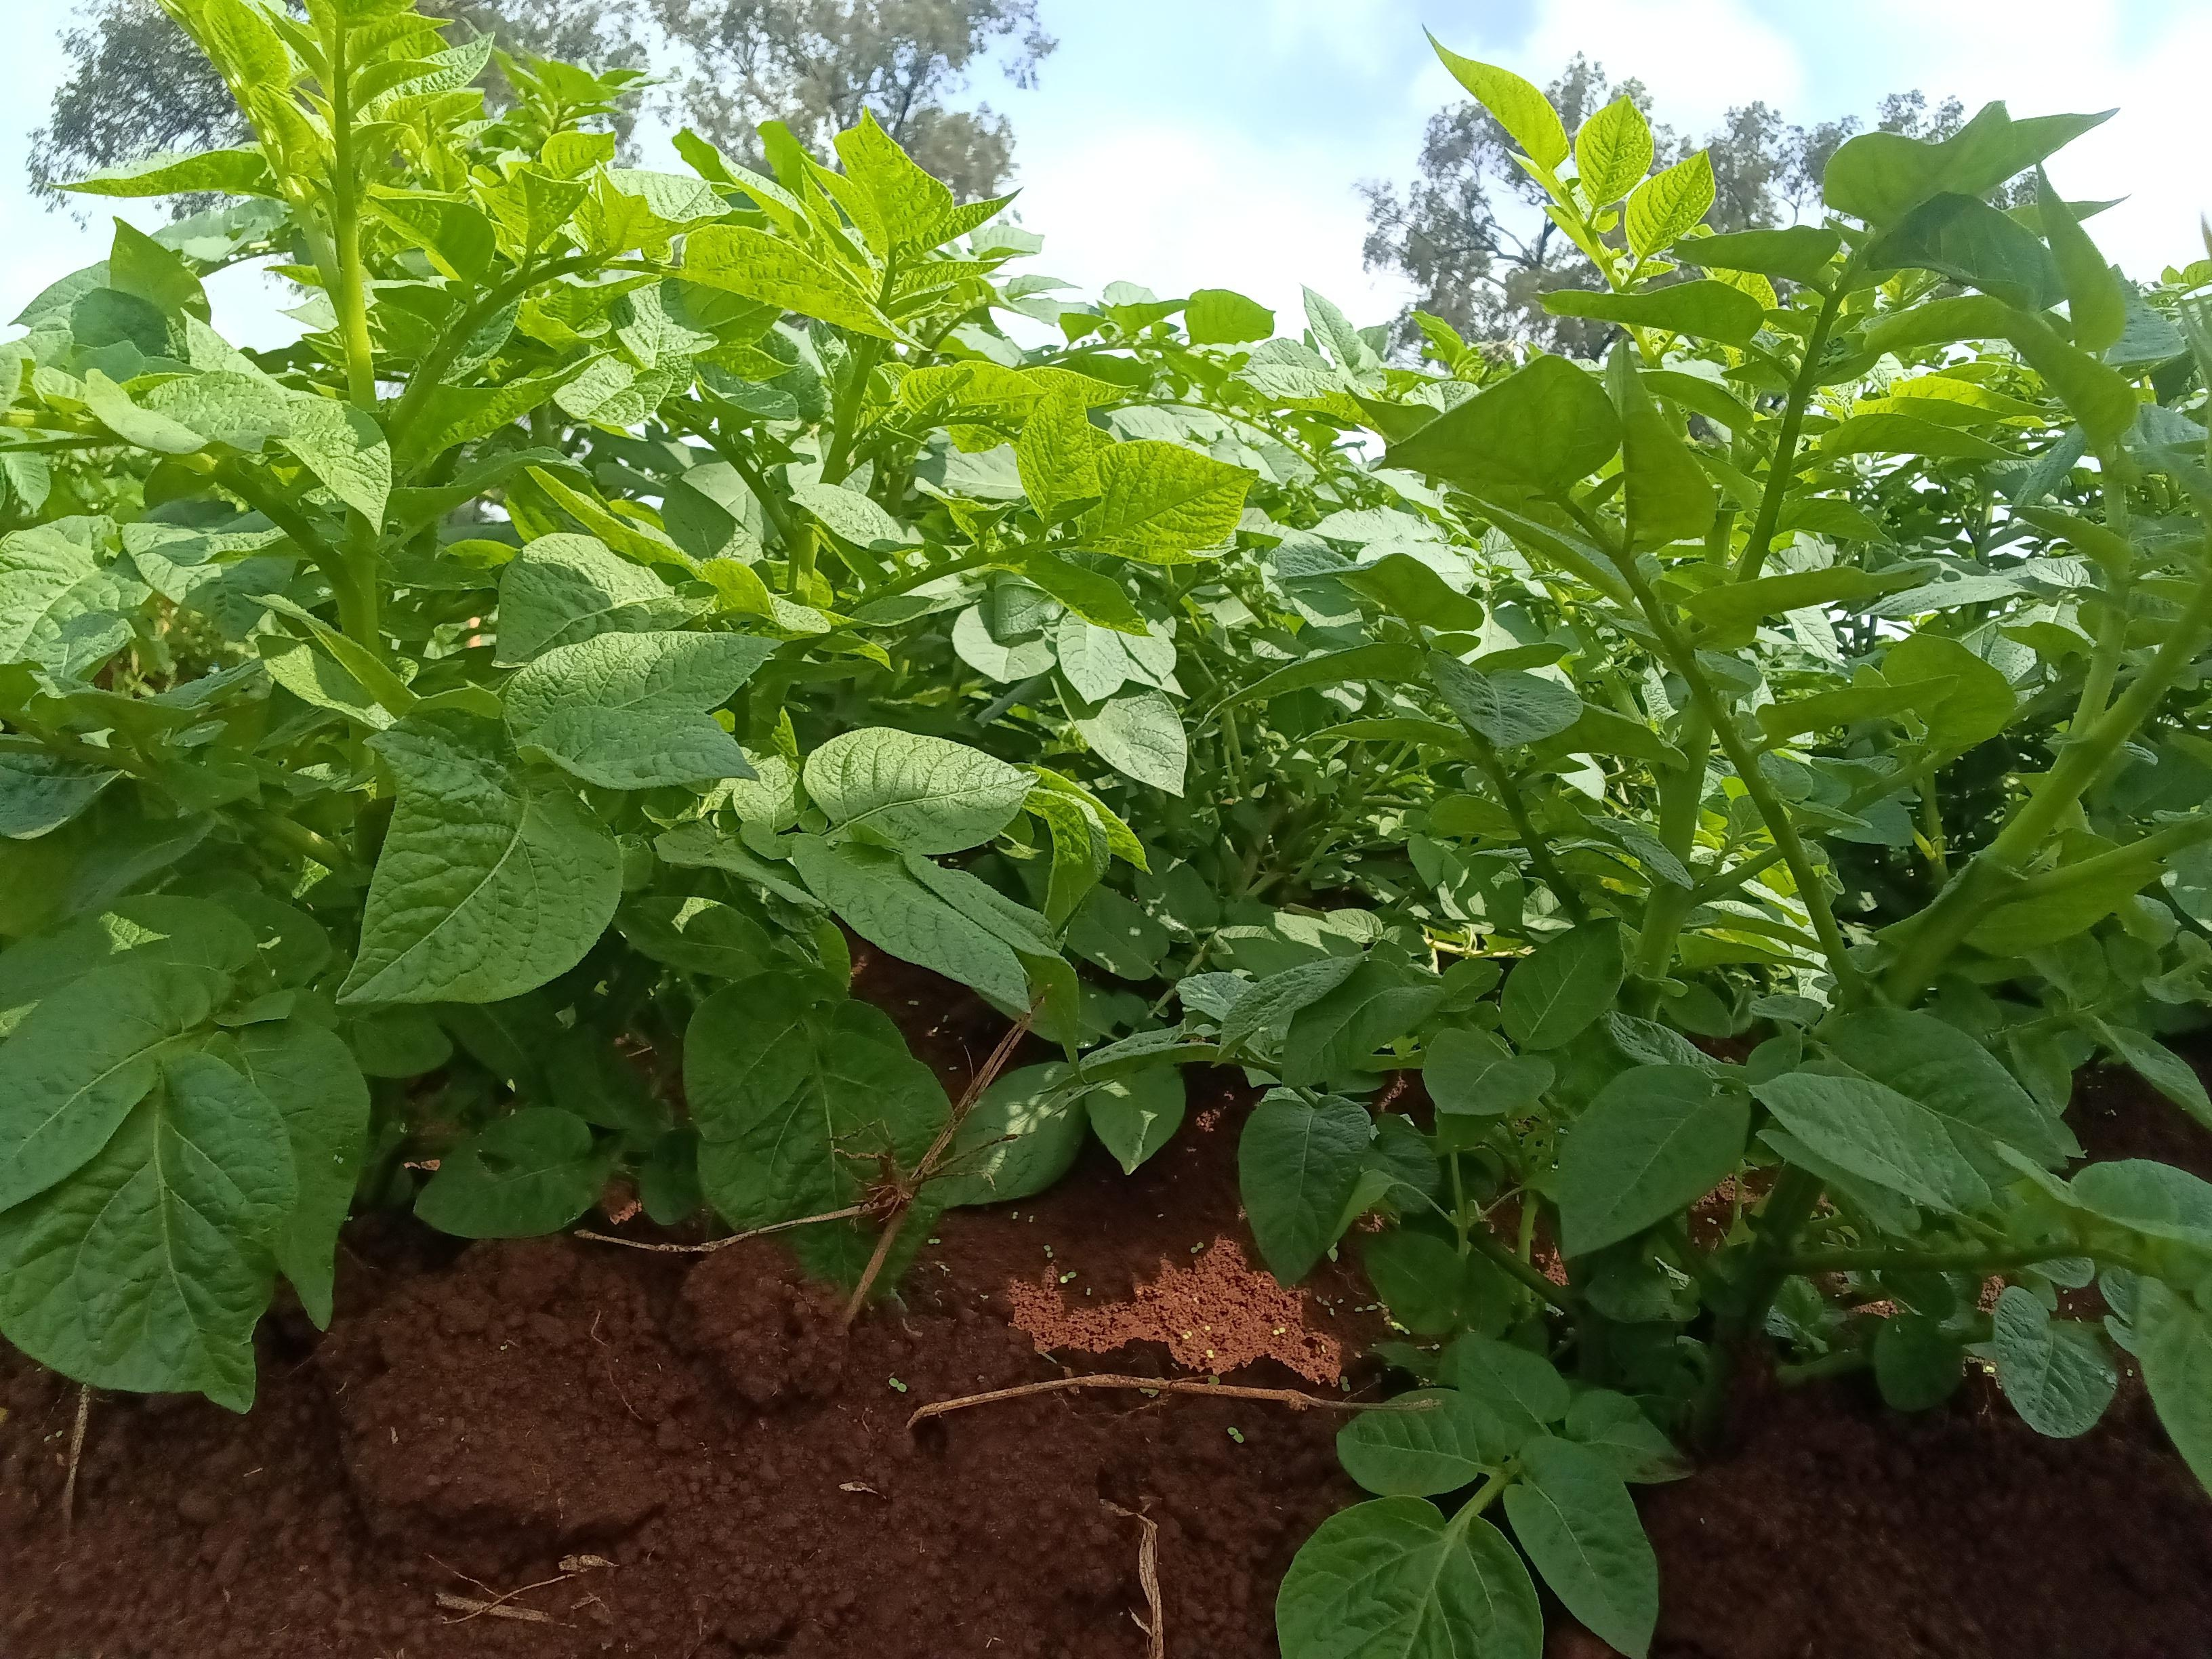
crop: potato
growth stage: vegetative
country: Kenya
